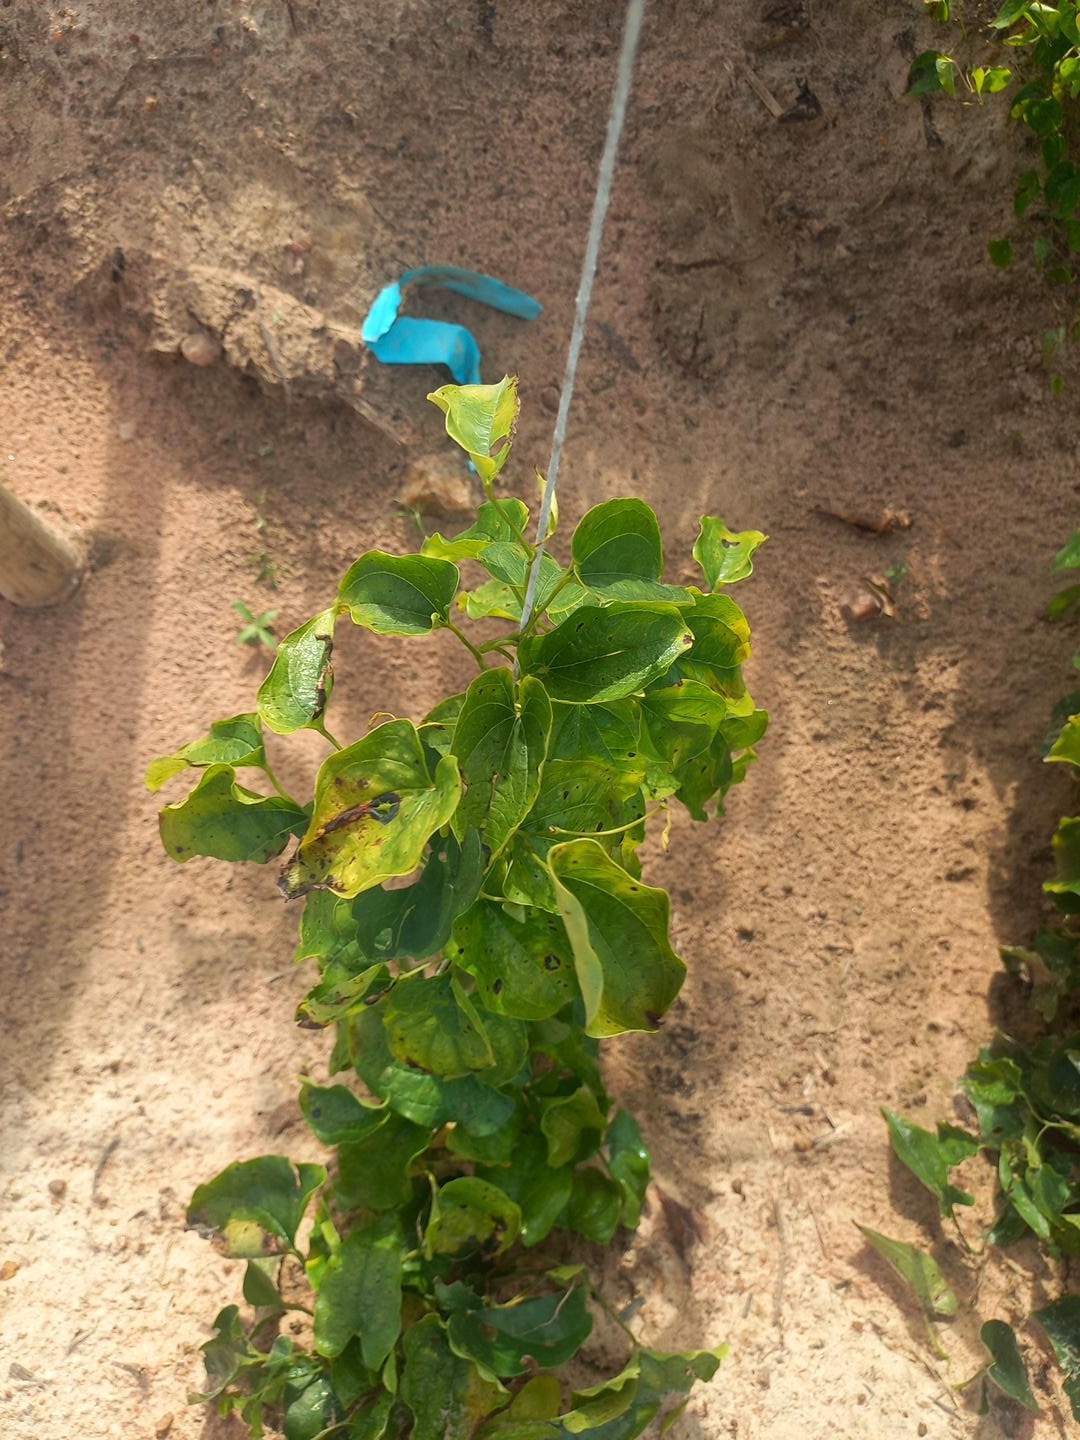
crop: yam
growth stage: vegetative
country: Nigeria
